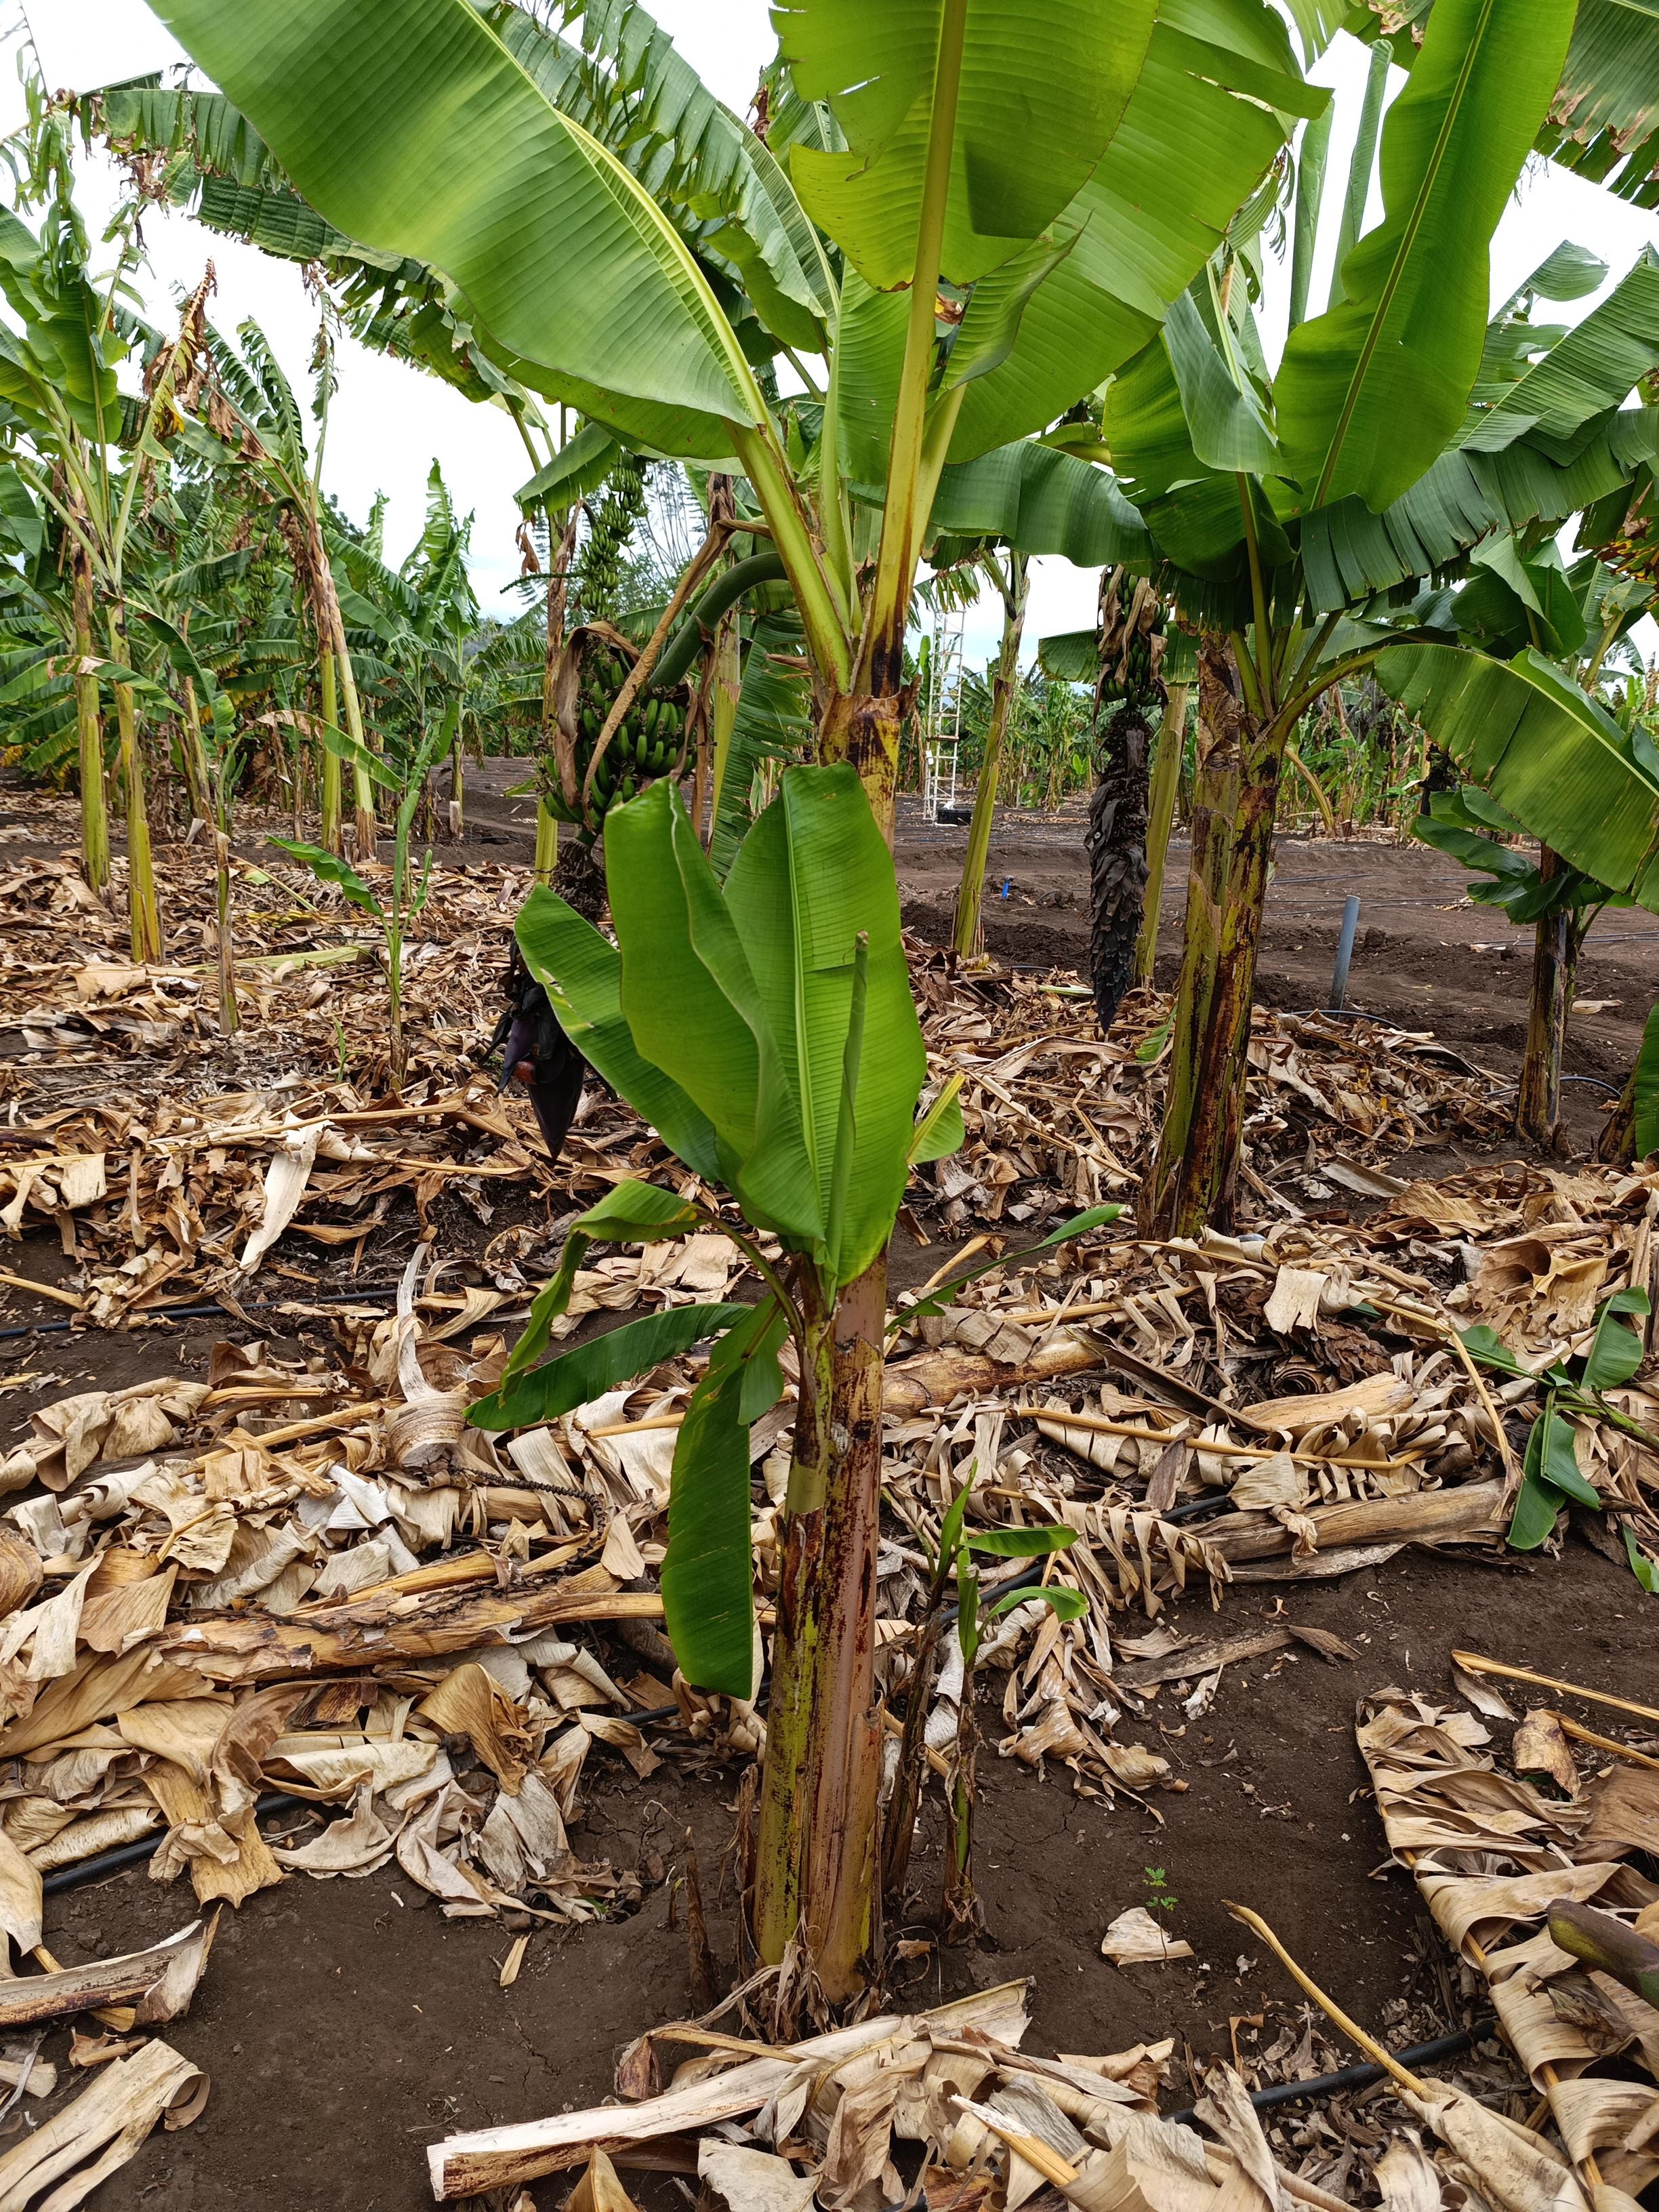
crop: banana
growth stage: development fruit
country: Tanzania
